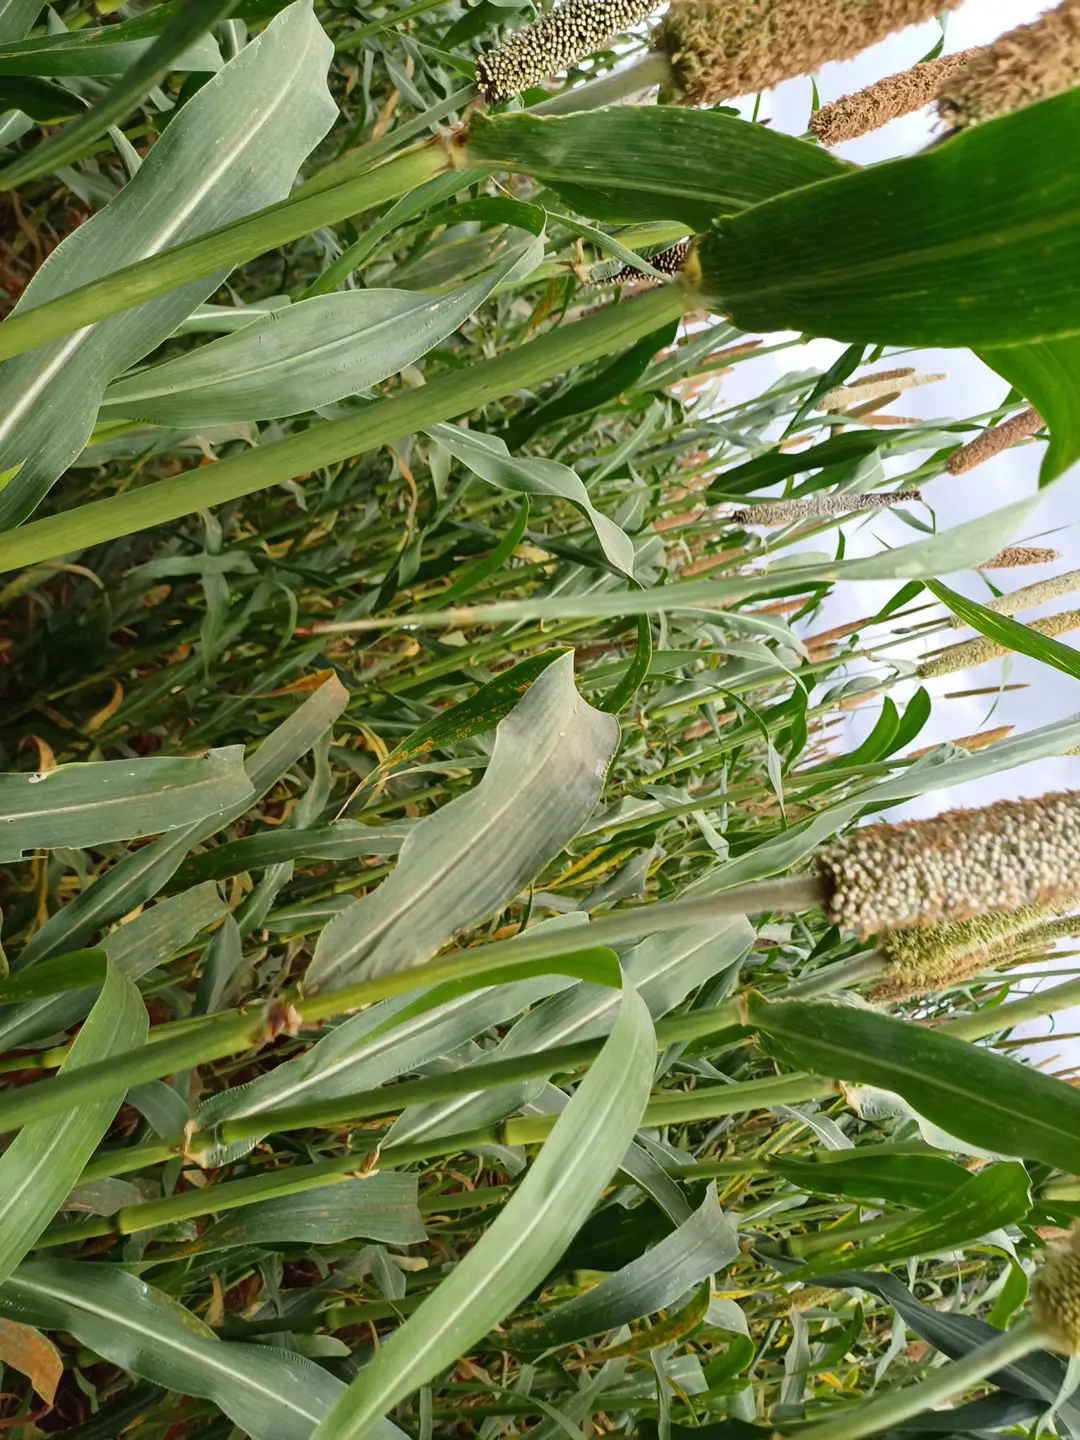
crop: pearl millet
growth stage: flowering
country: Kenya
